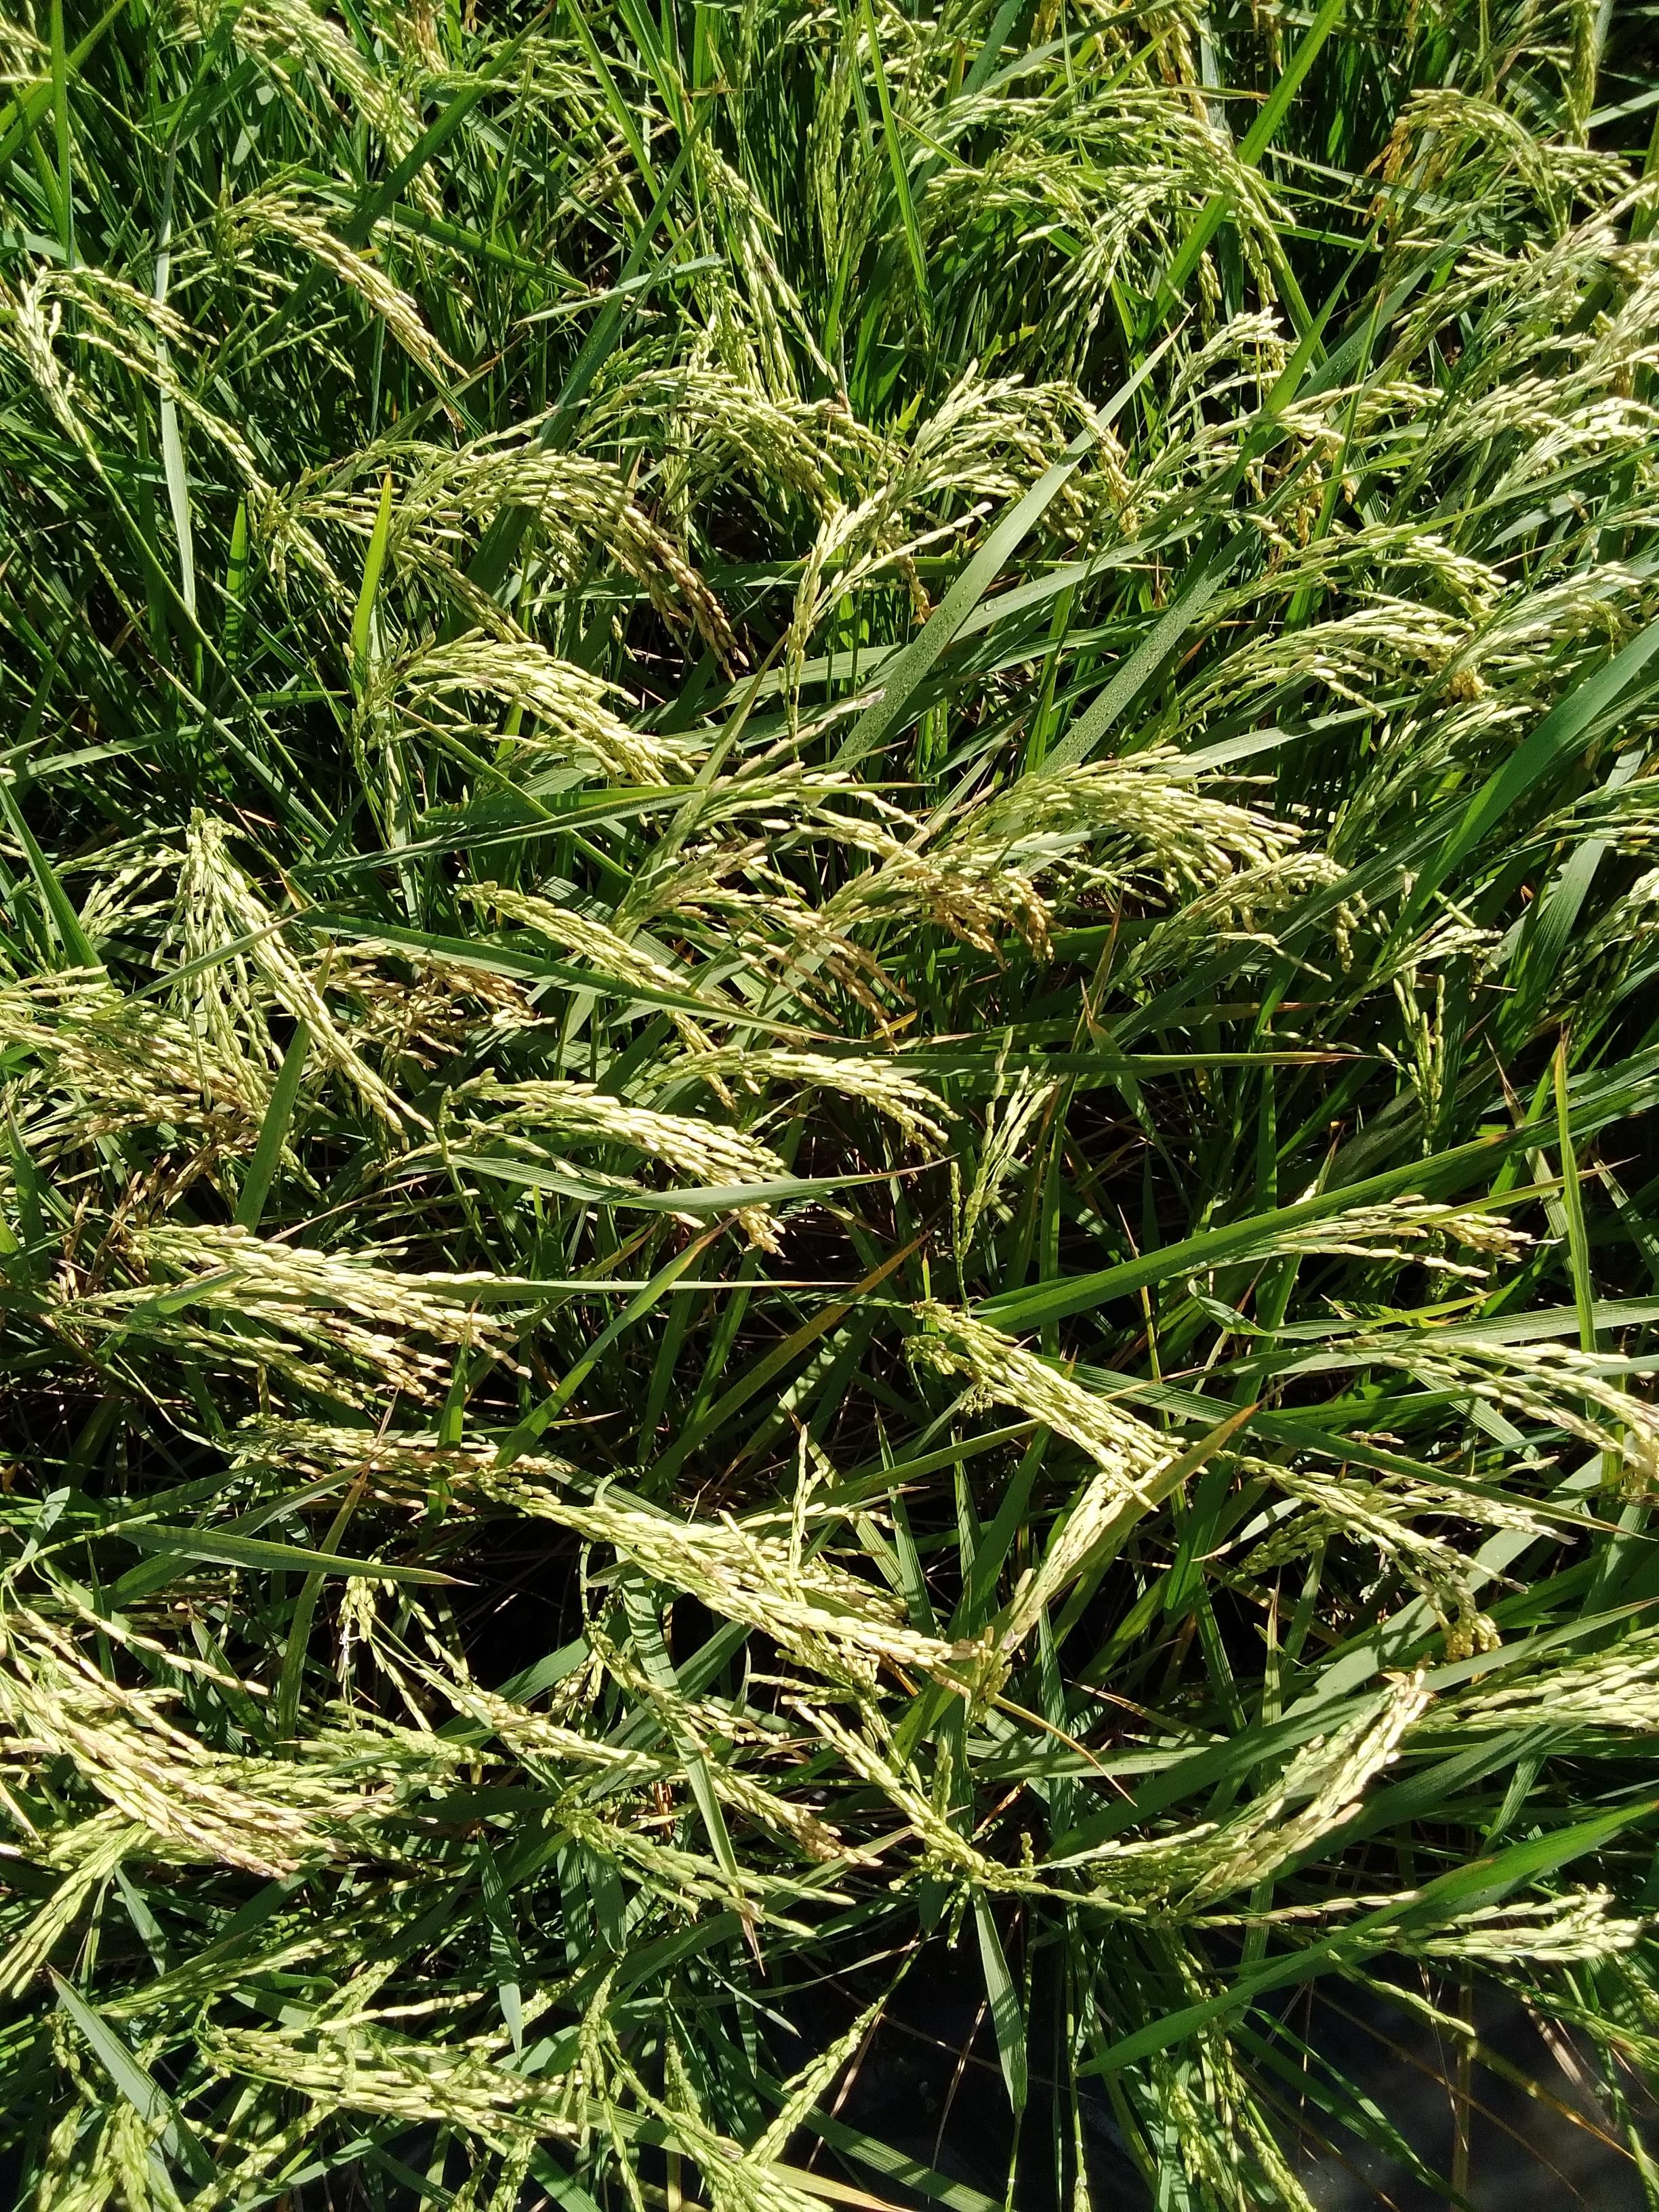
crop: rice
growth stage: stage dough
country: Senegal
